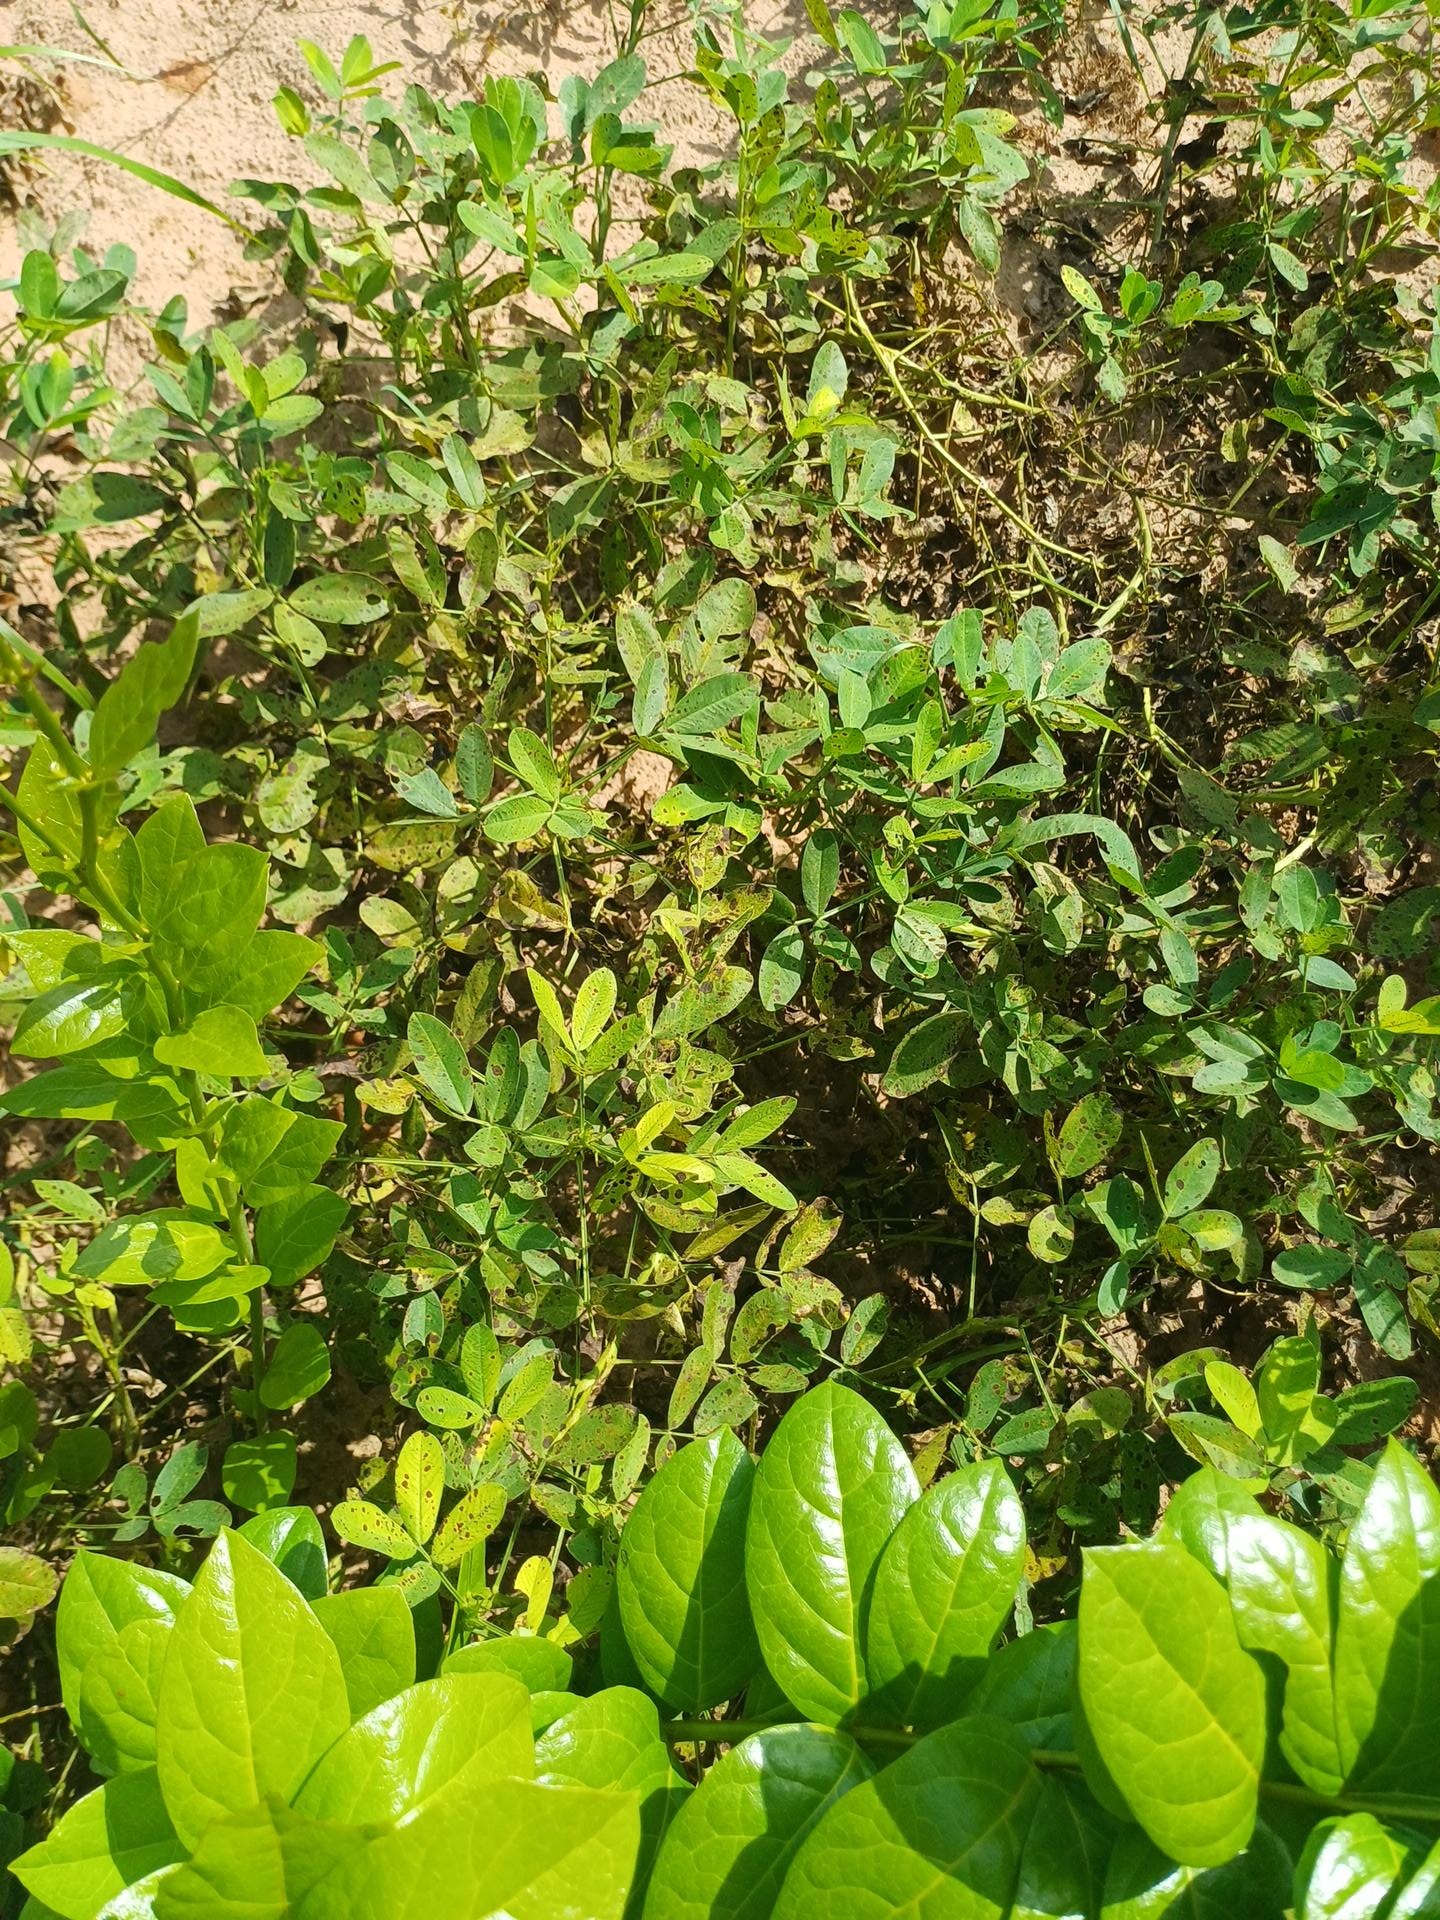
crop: groundnut
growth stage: flowering
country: Senegal
